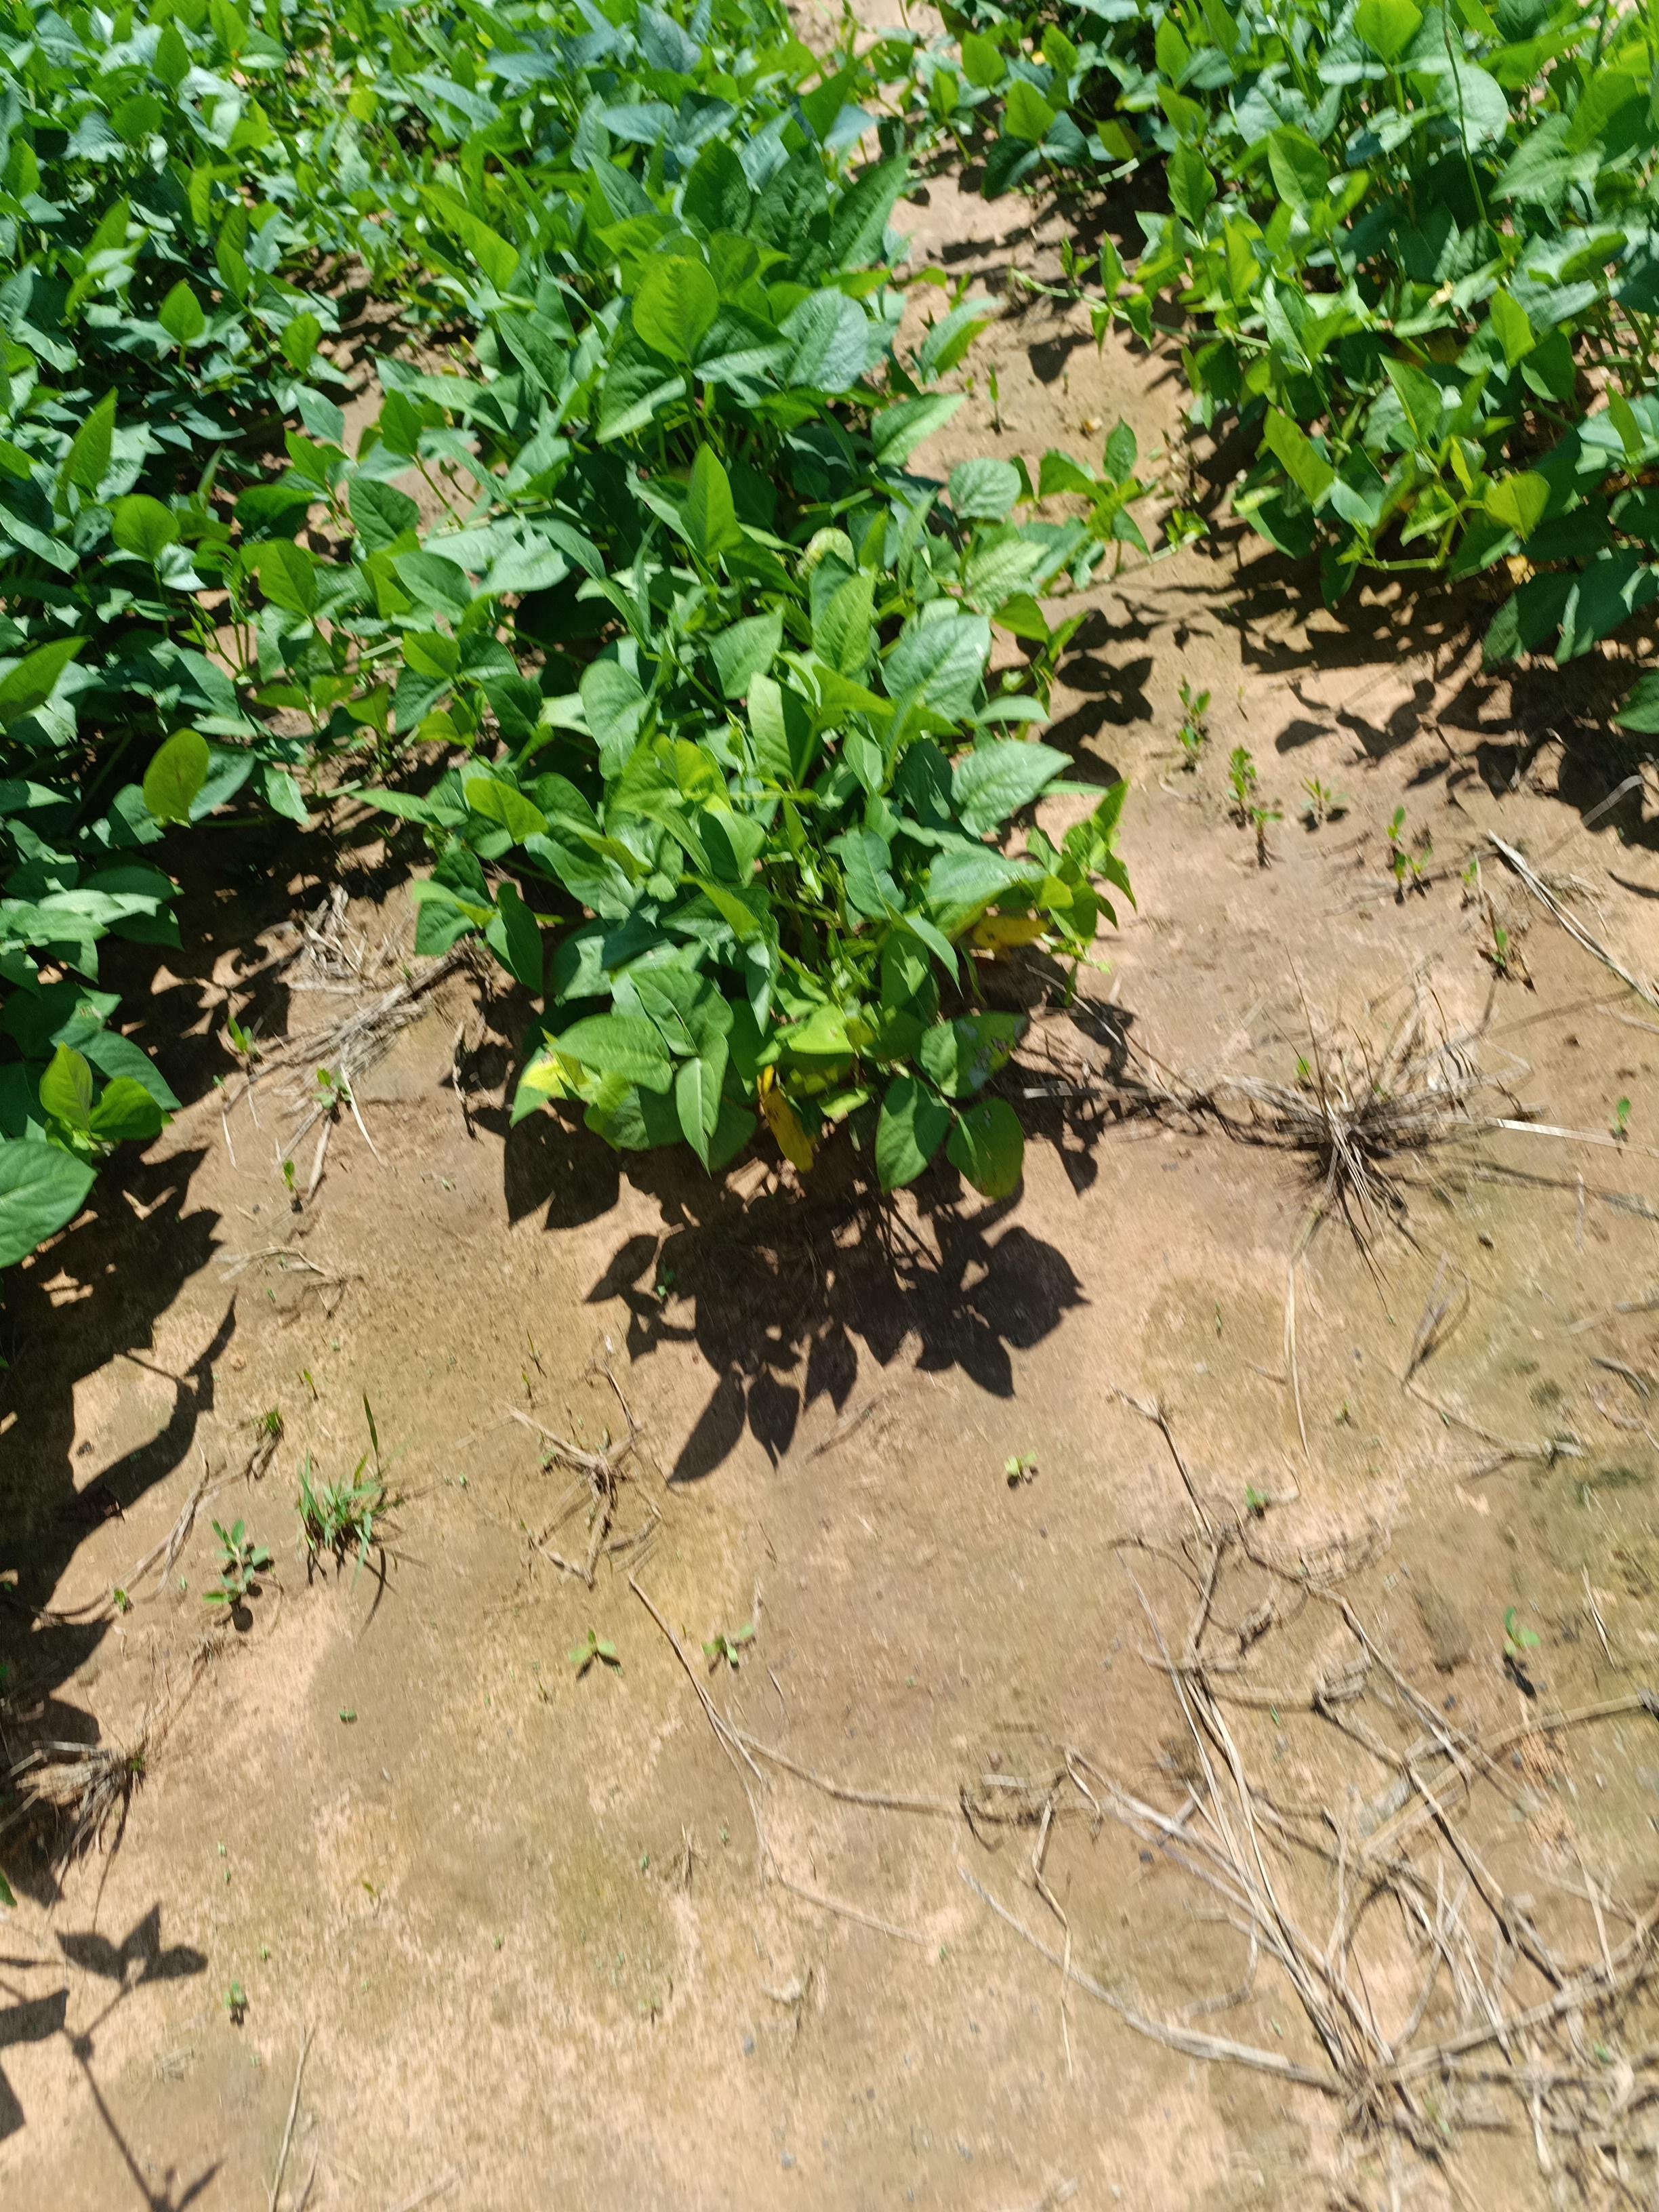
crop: cowpea
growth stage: development pod
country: Nigeria
